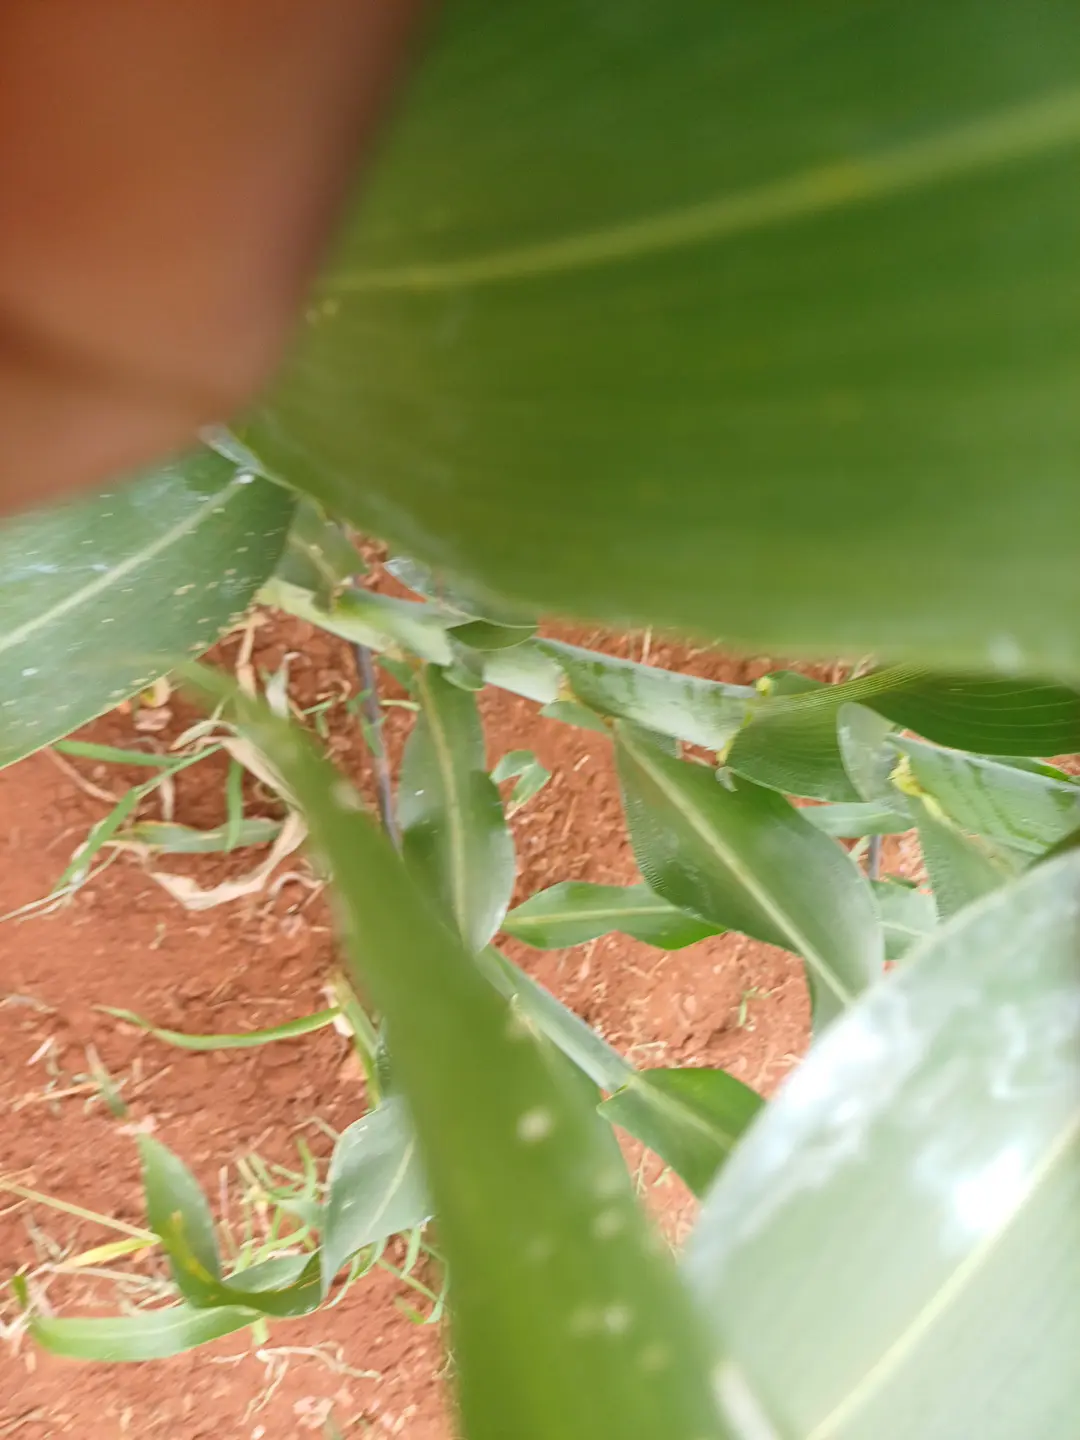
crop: sorghum
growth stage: heading tuber
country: Kenya
